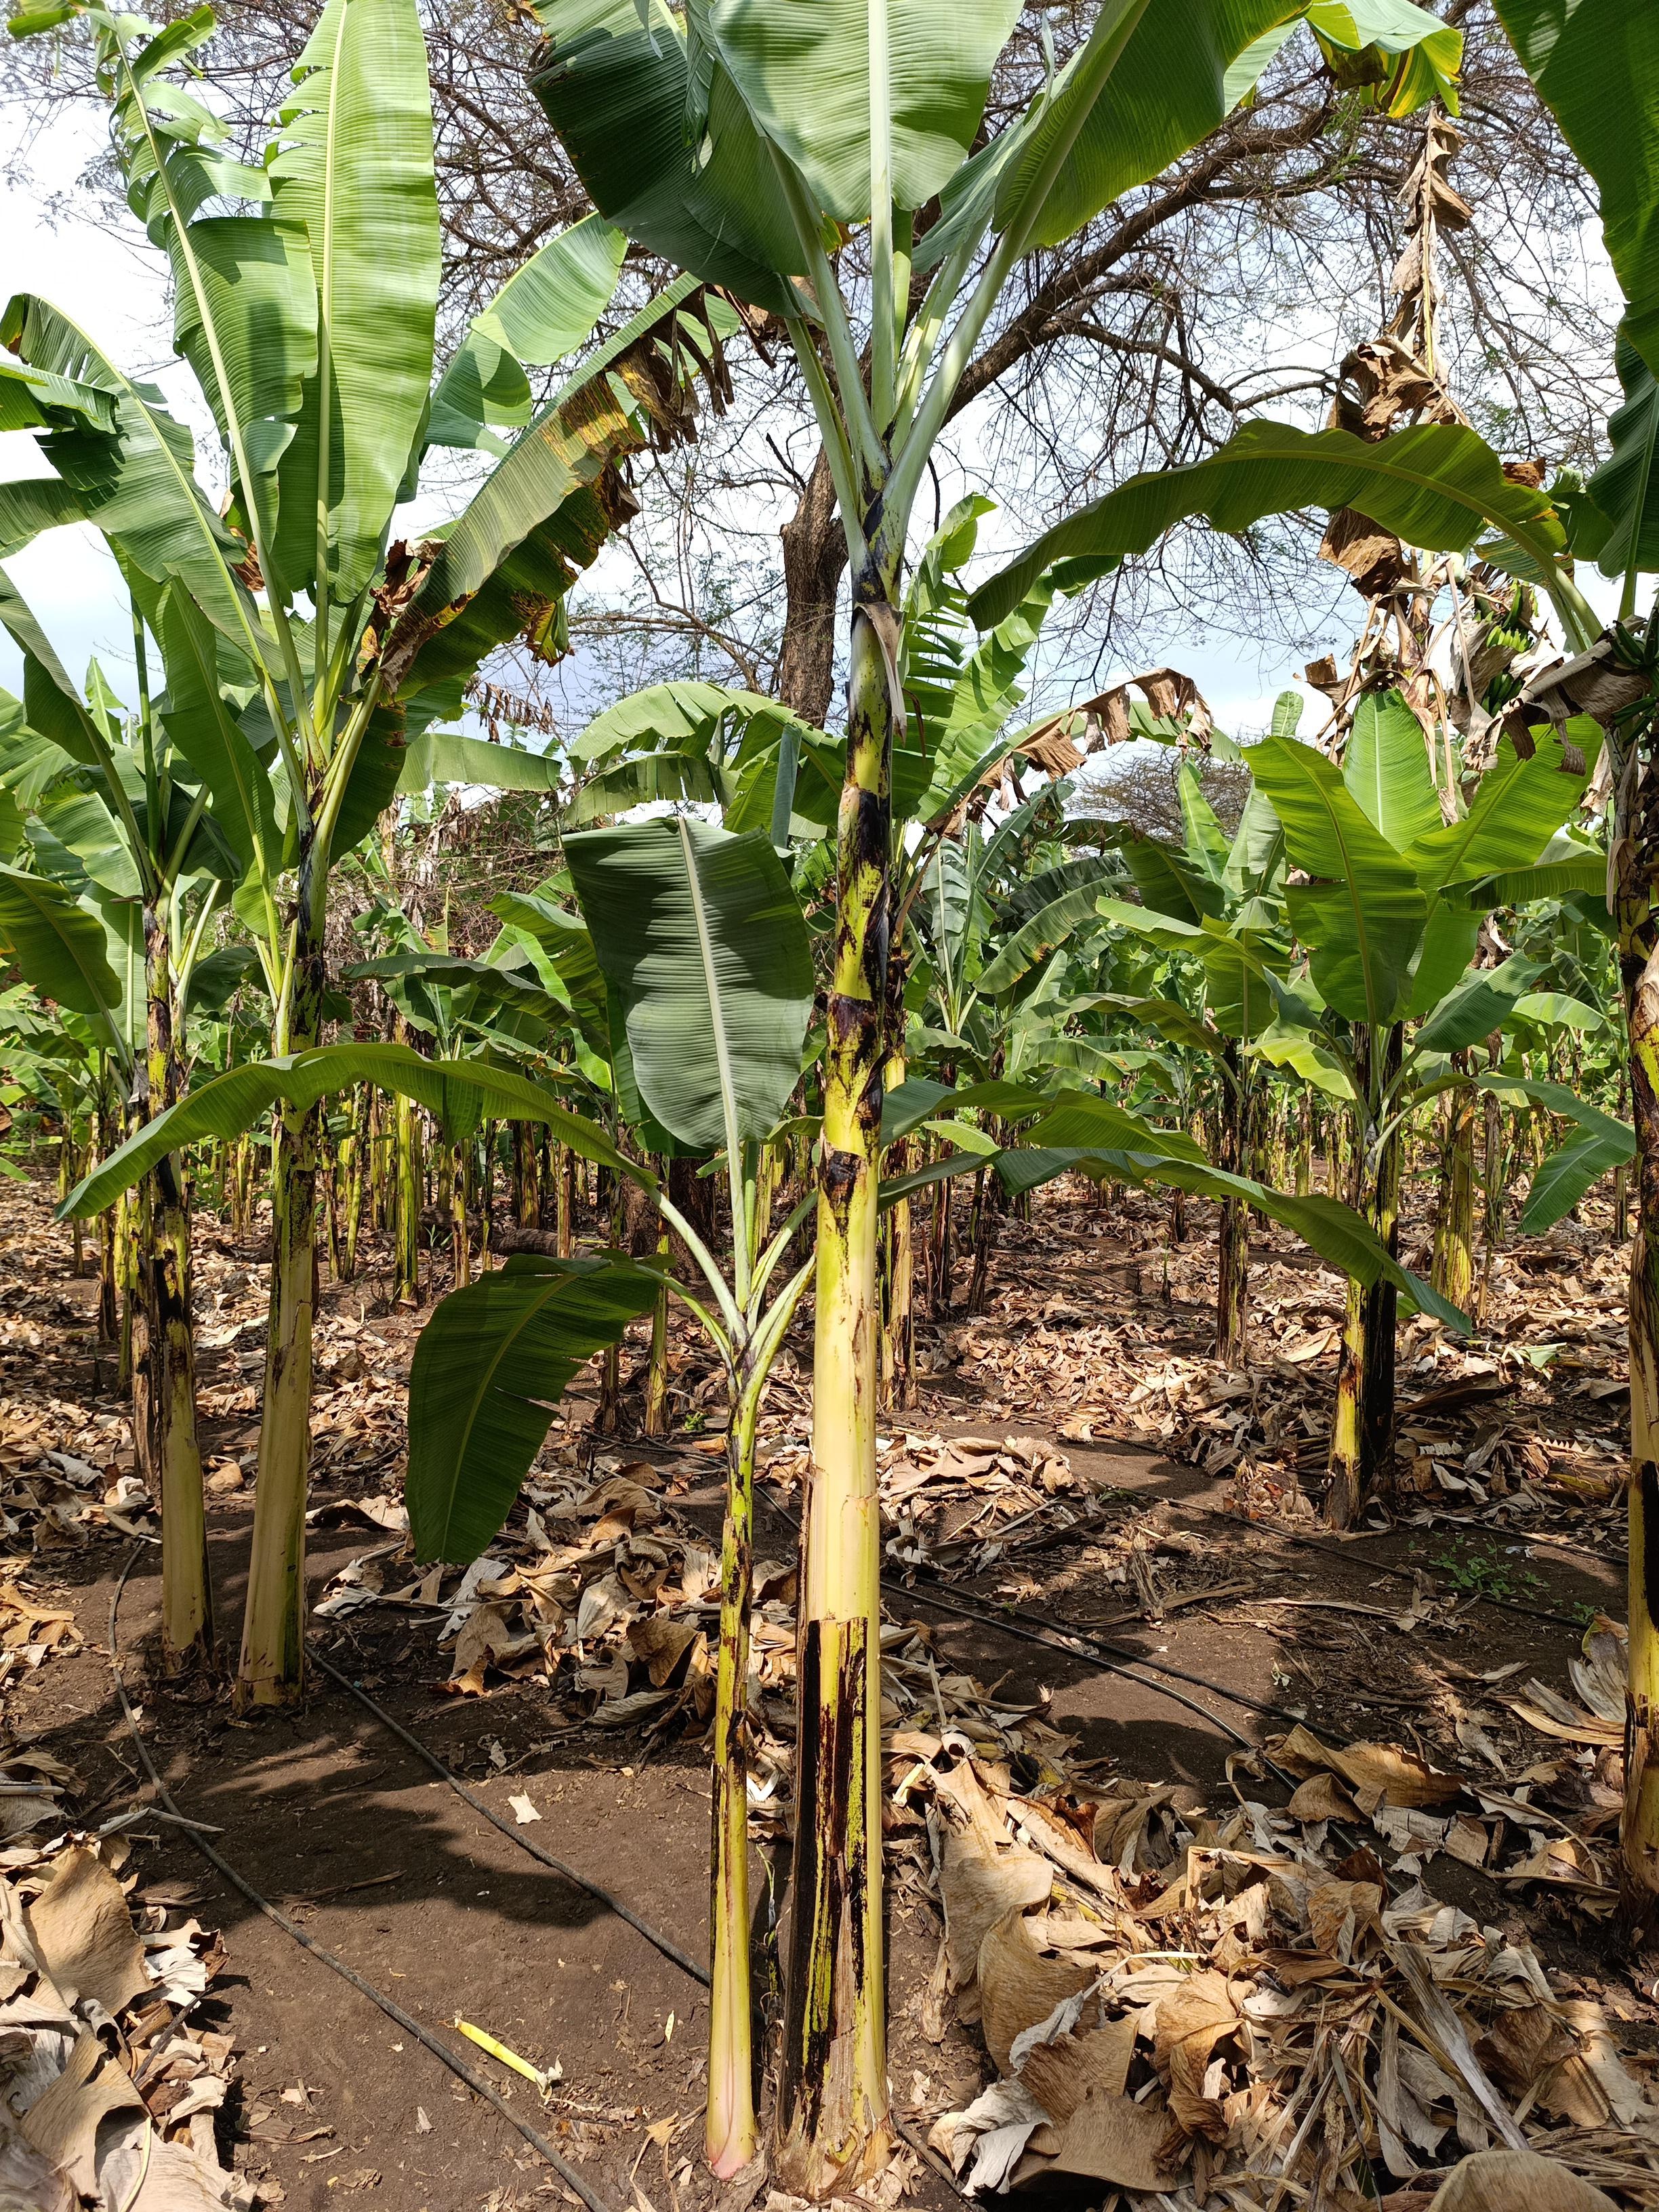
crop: banana
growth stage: vegetative
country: Tanzania
